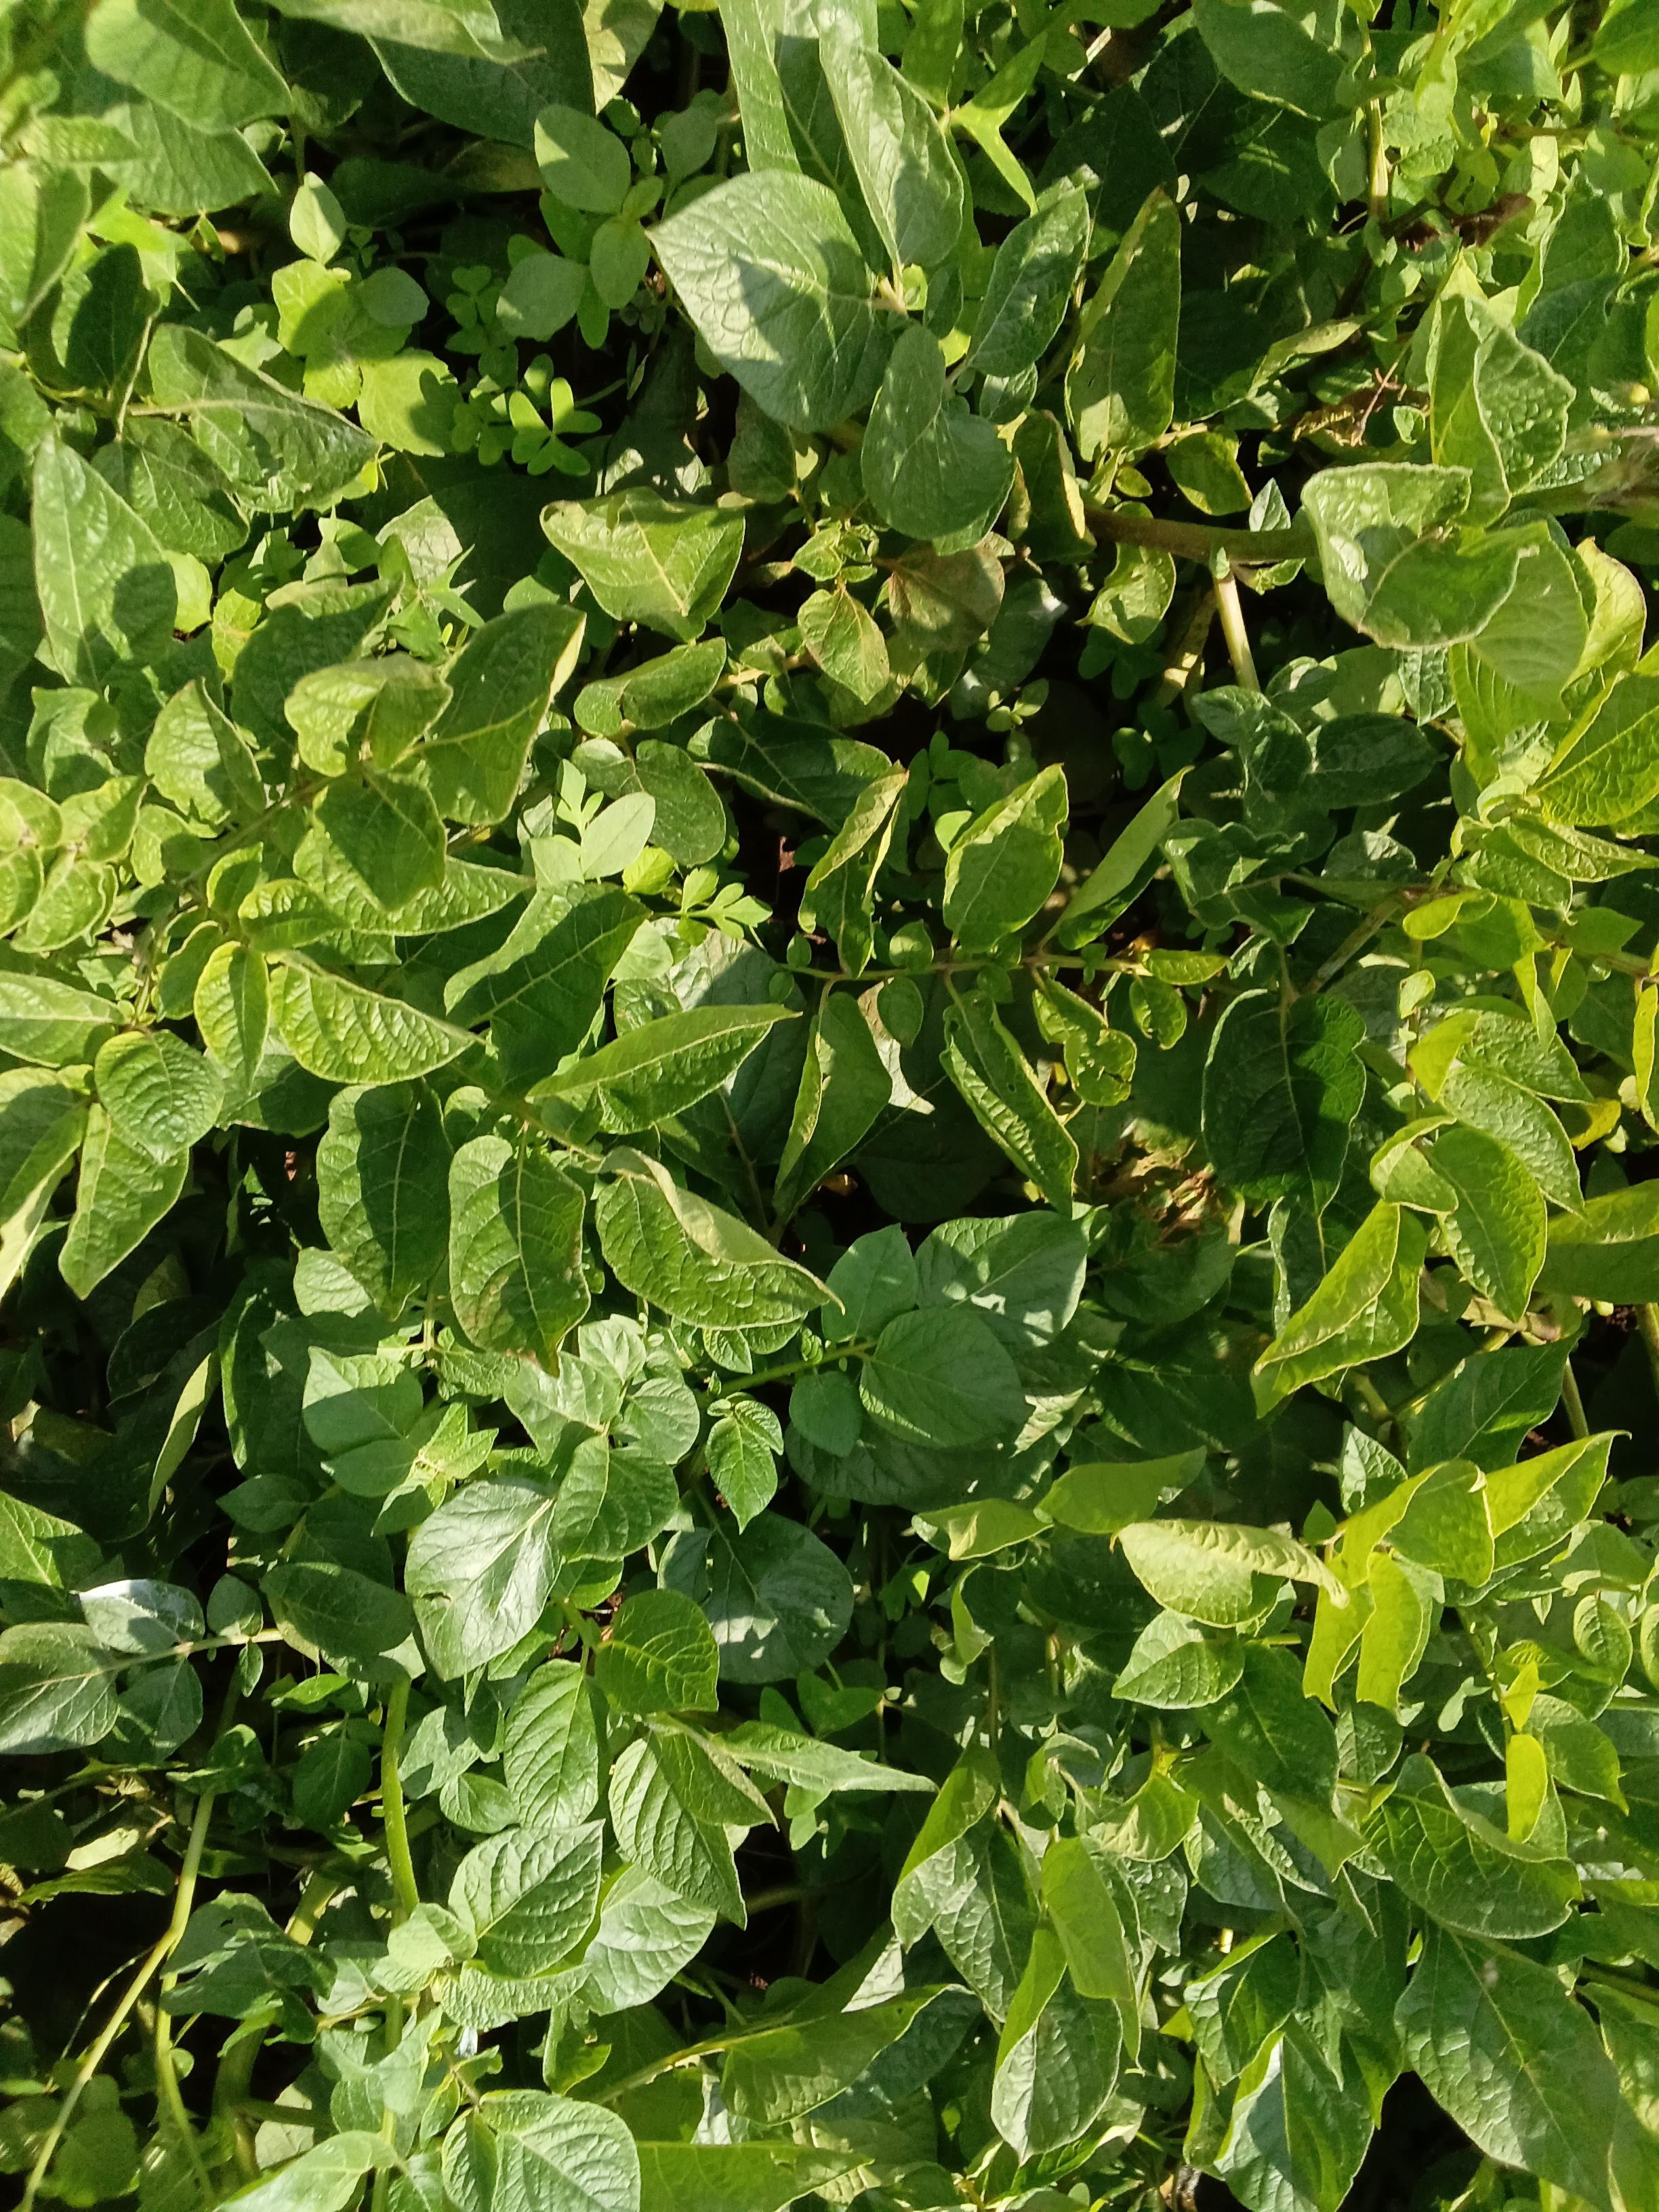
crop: potato
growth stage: vegetative
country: Kenya
